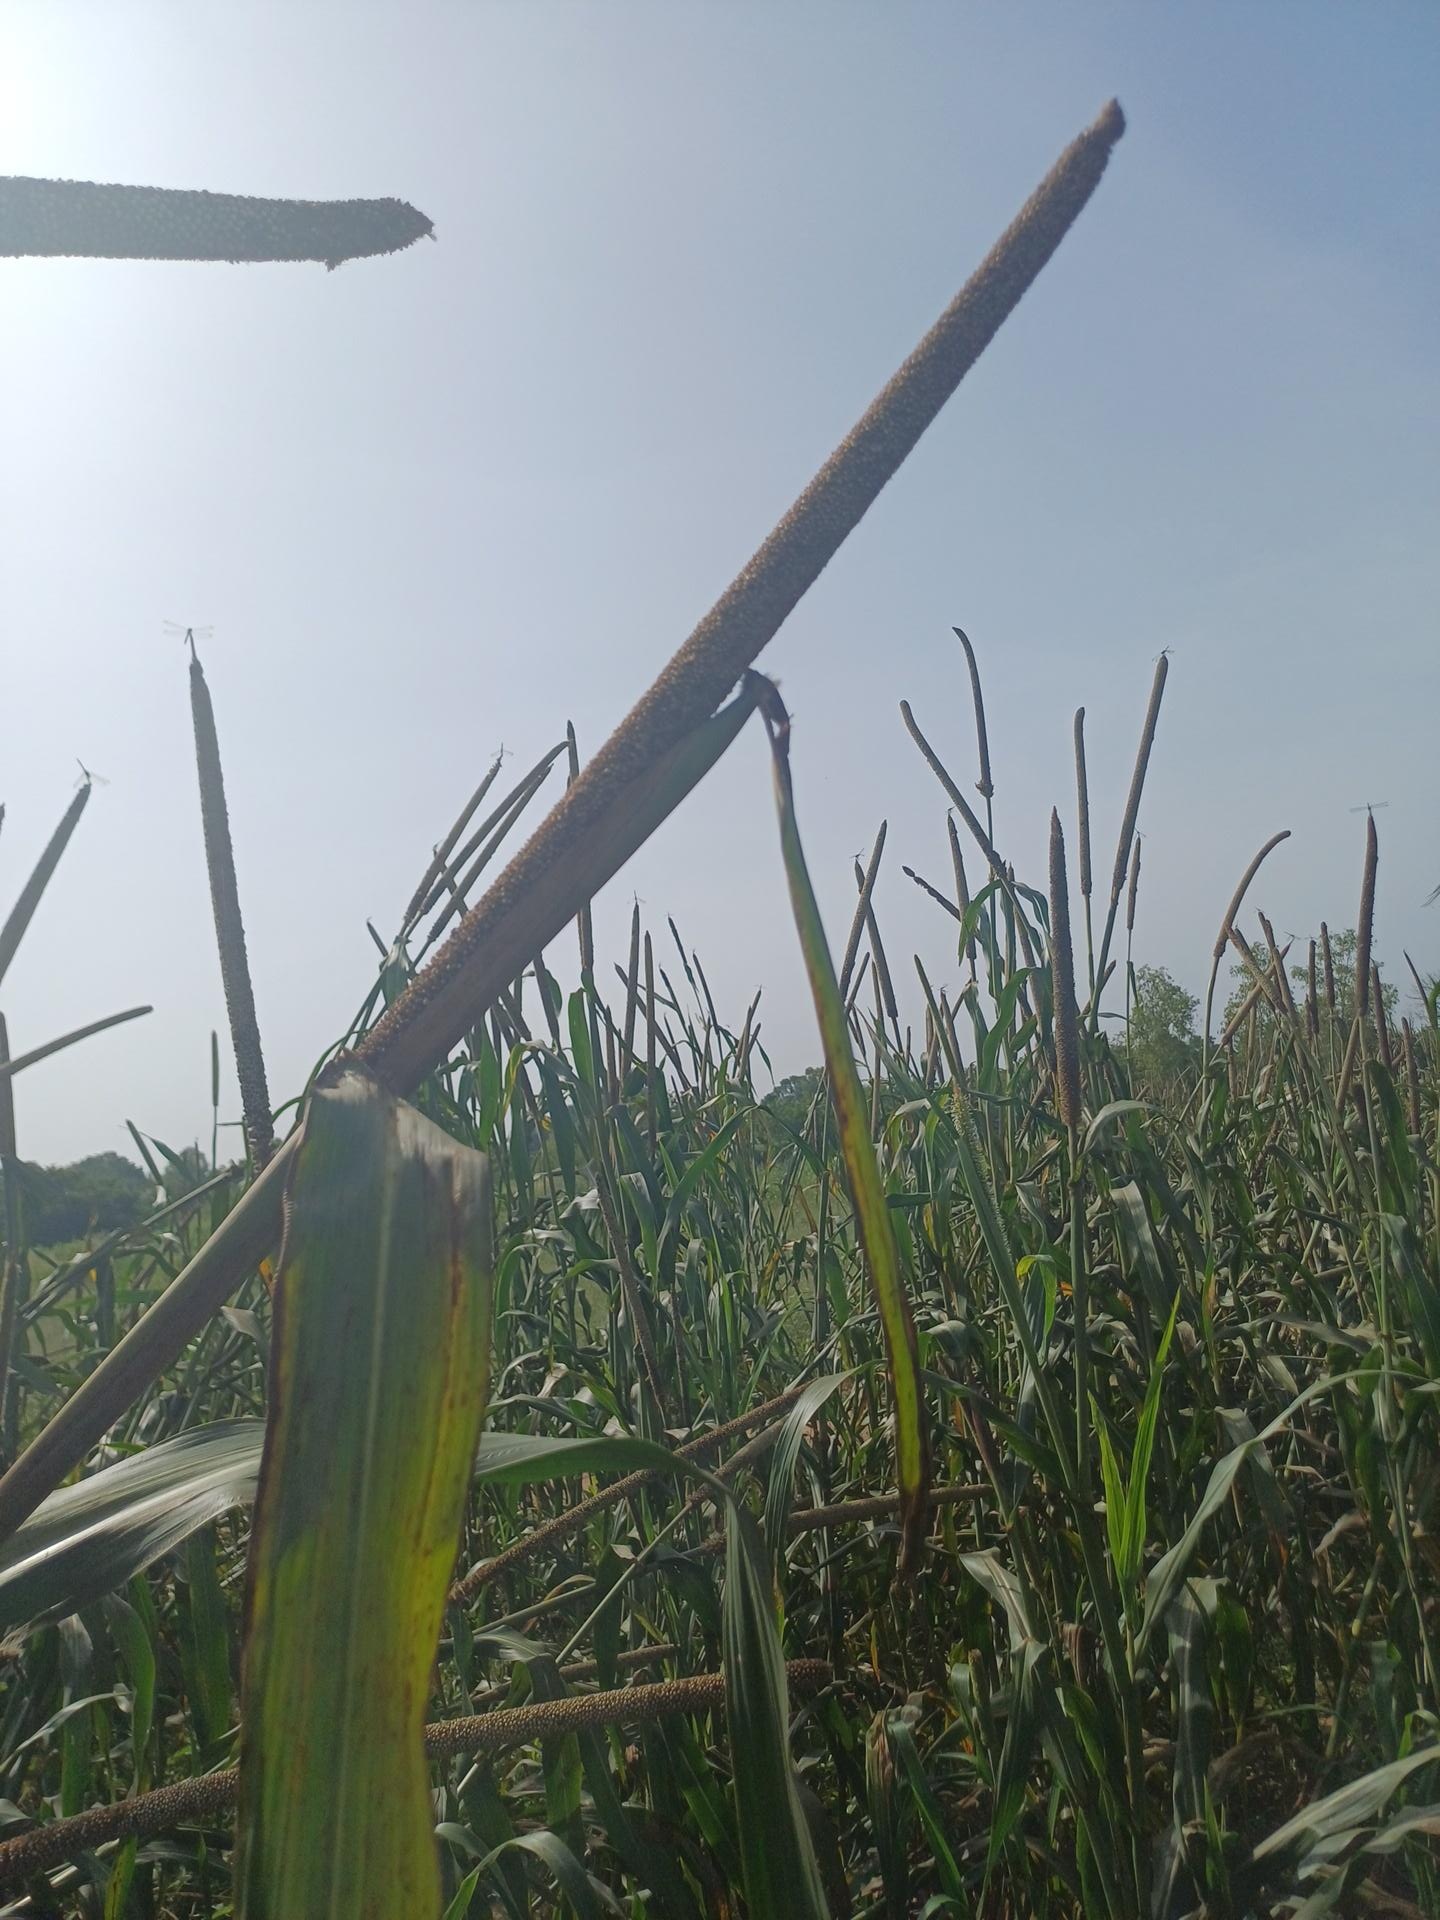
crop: pearl millet
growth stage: filling grain
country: Senegal
